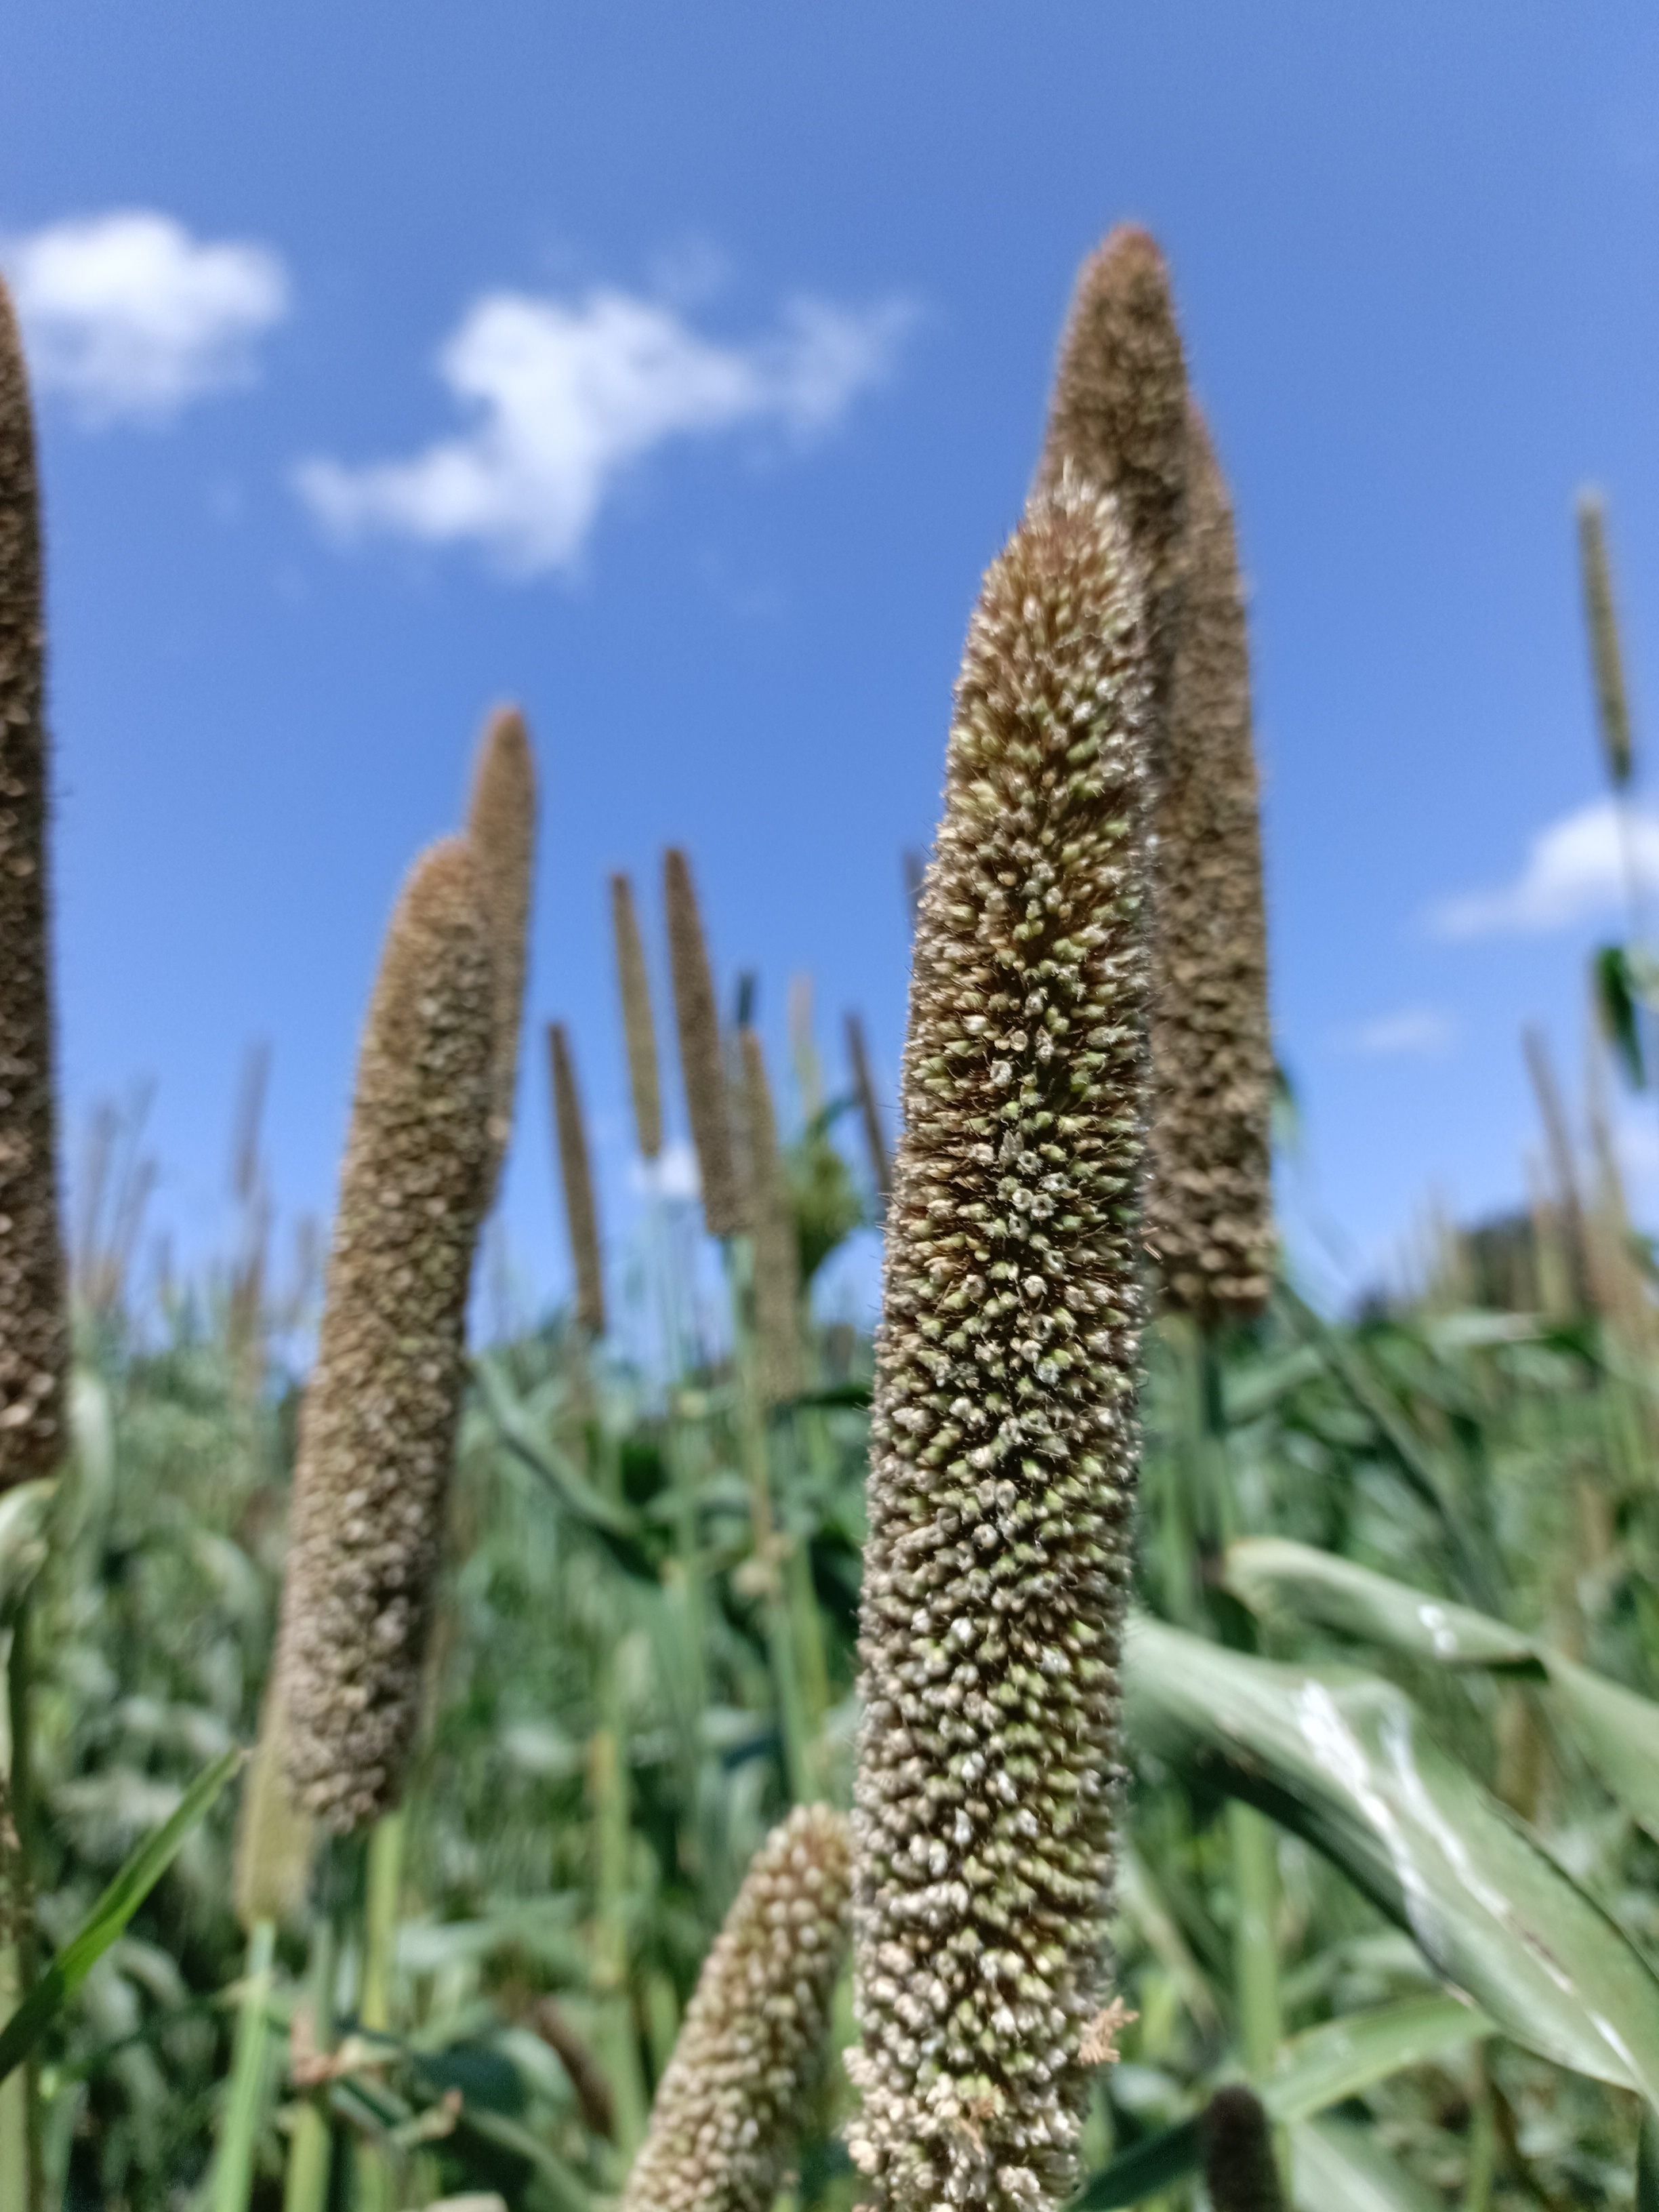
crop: pearl millet
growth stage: heading tuber
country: Tanzania
